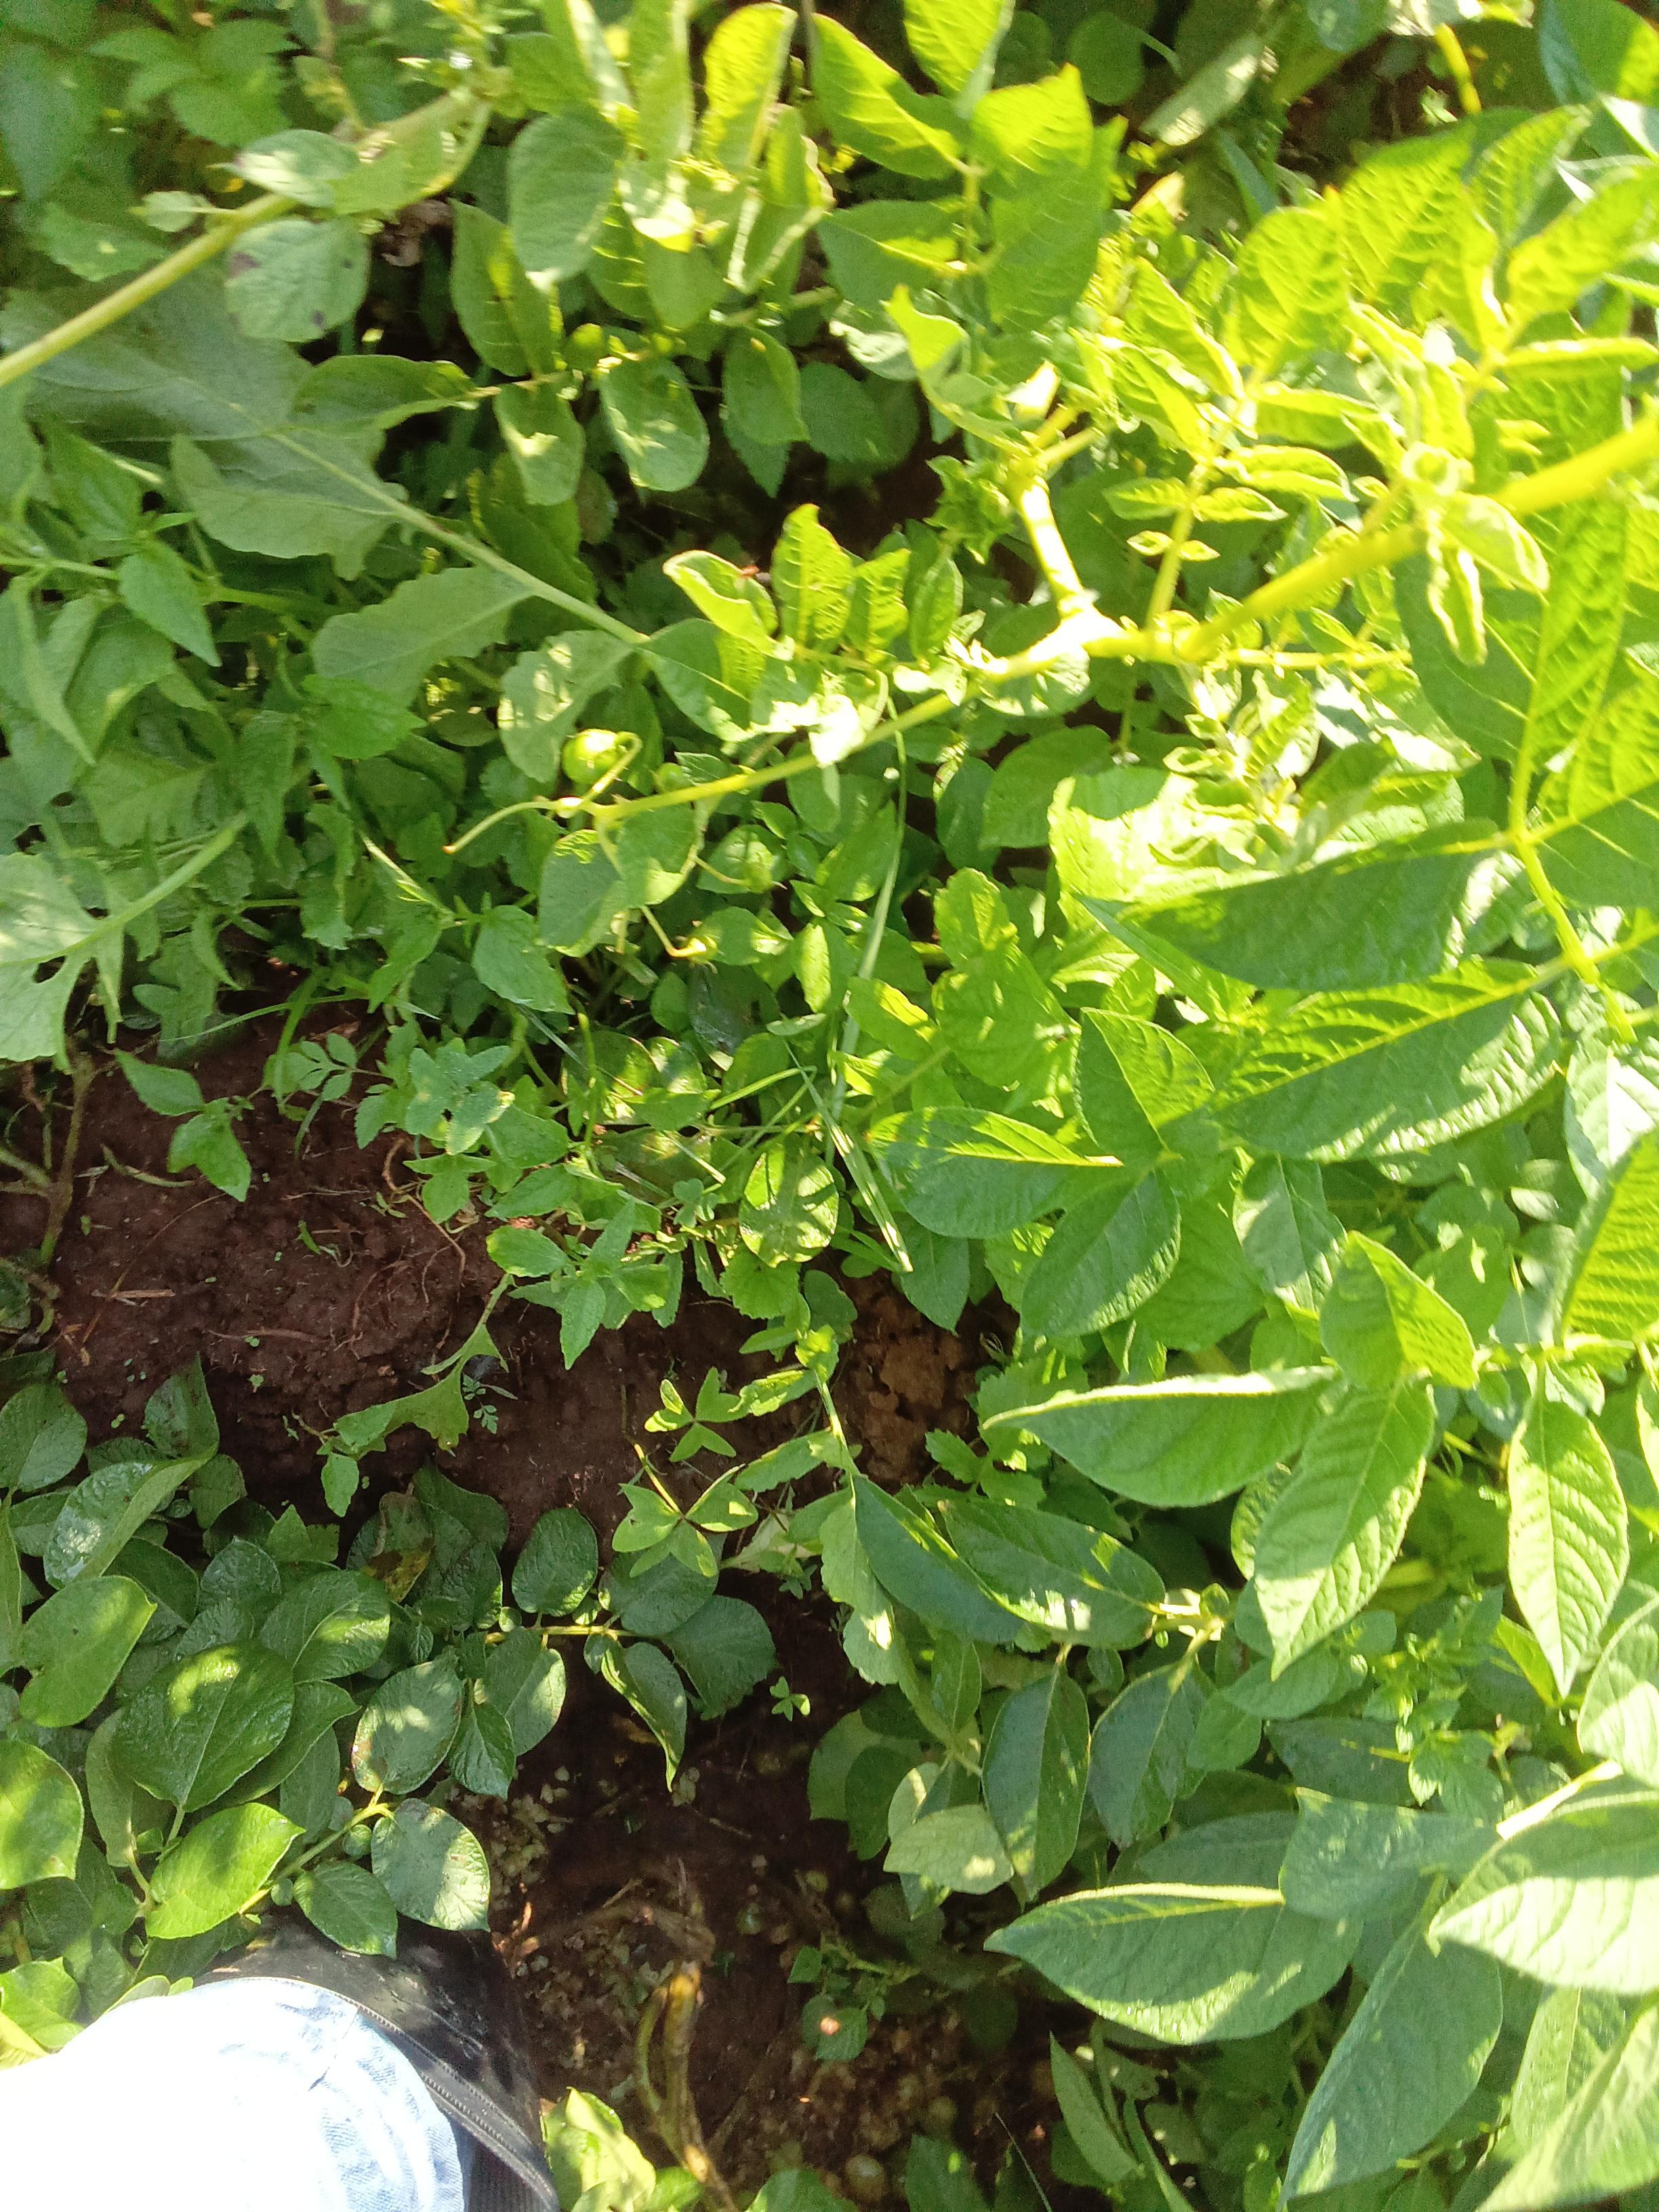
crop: potato
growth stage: flowering
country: Kenya
